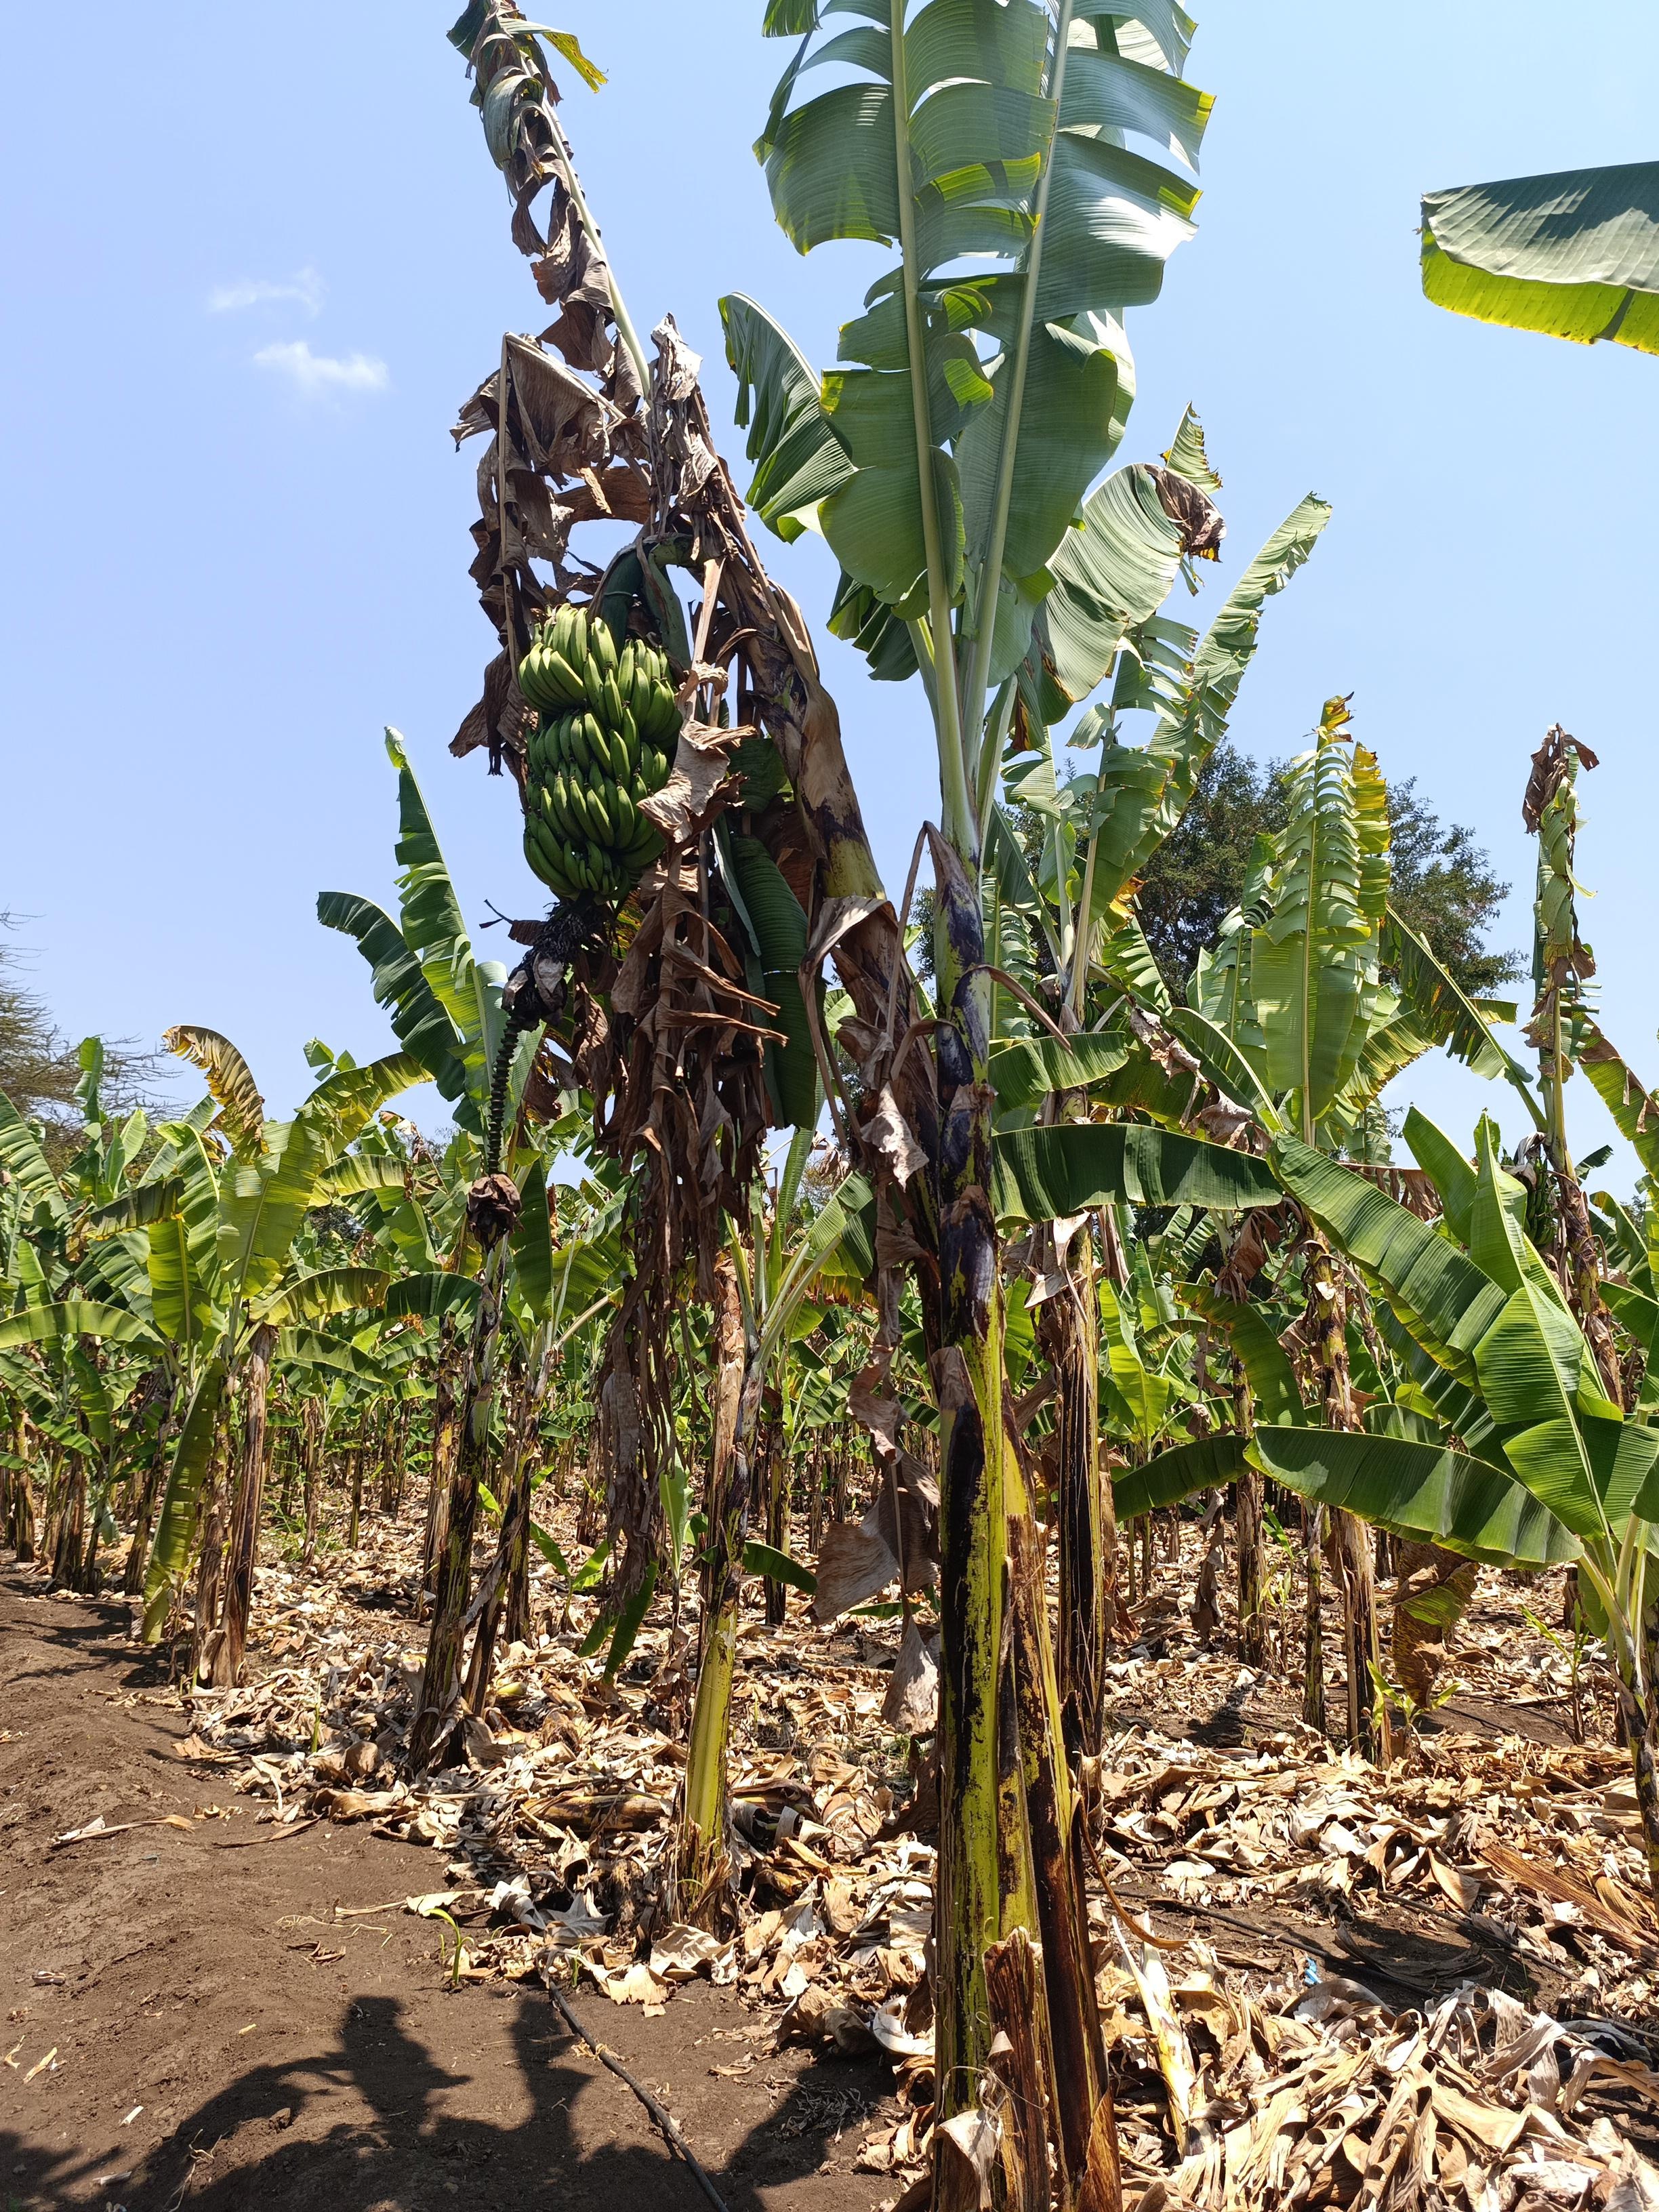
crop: banana
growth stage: maturity
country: Tanzania
